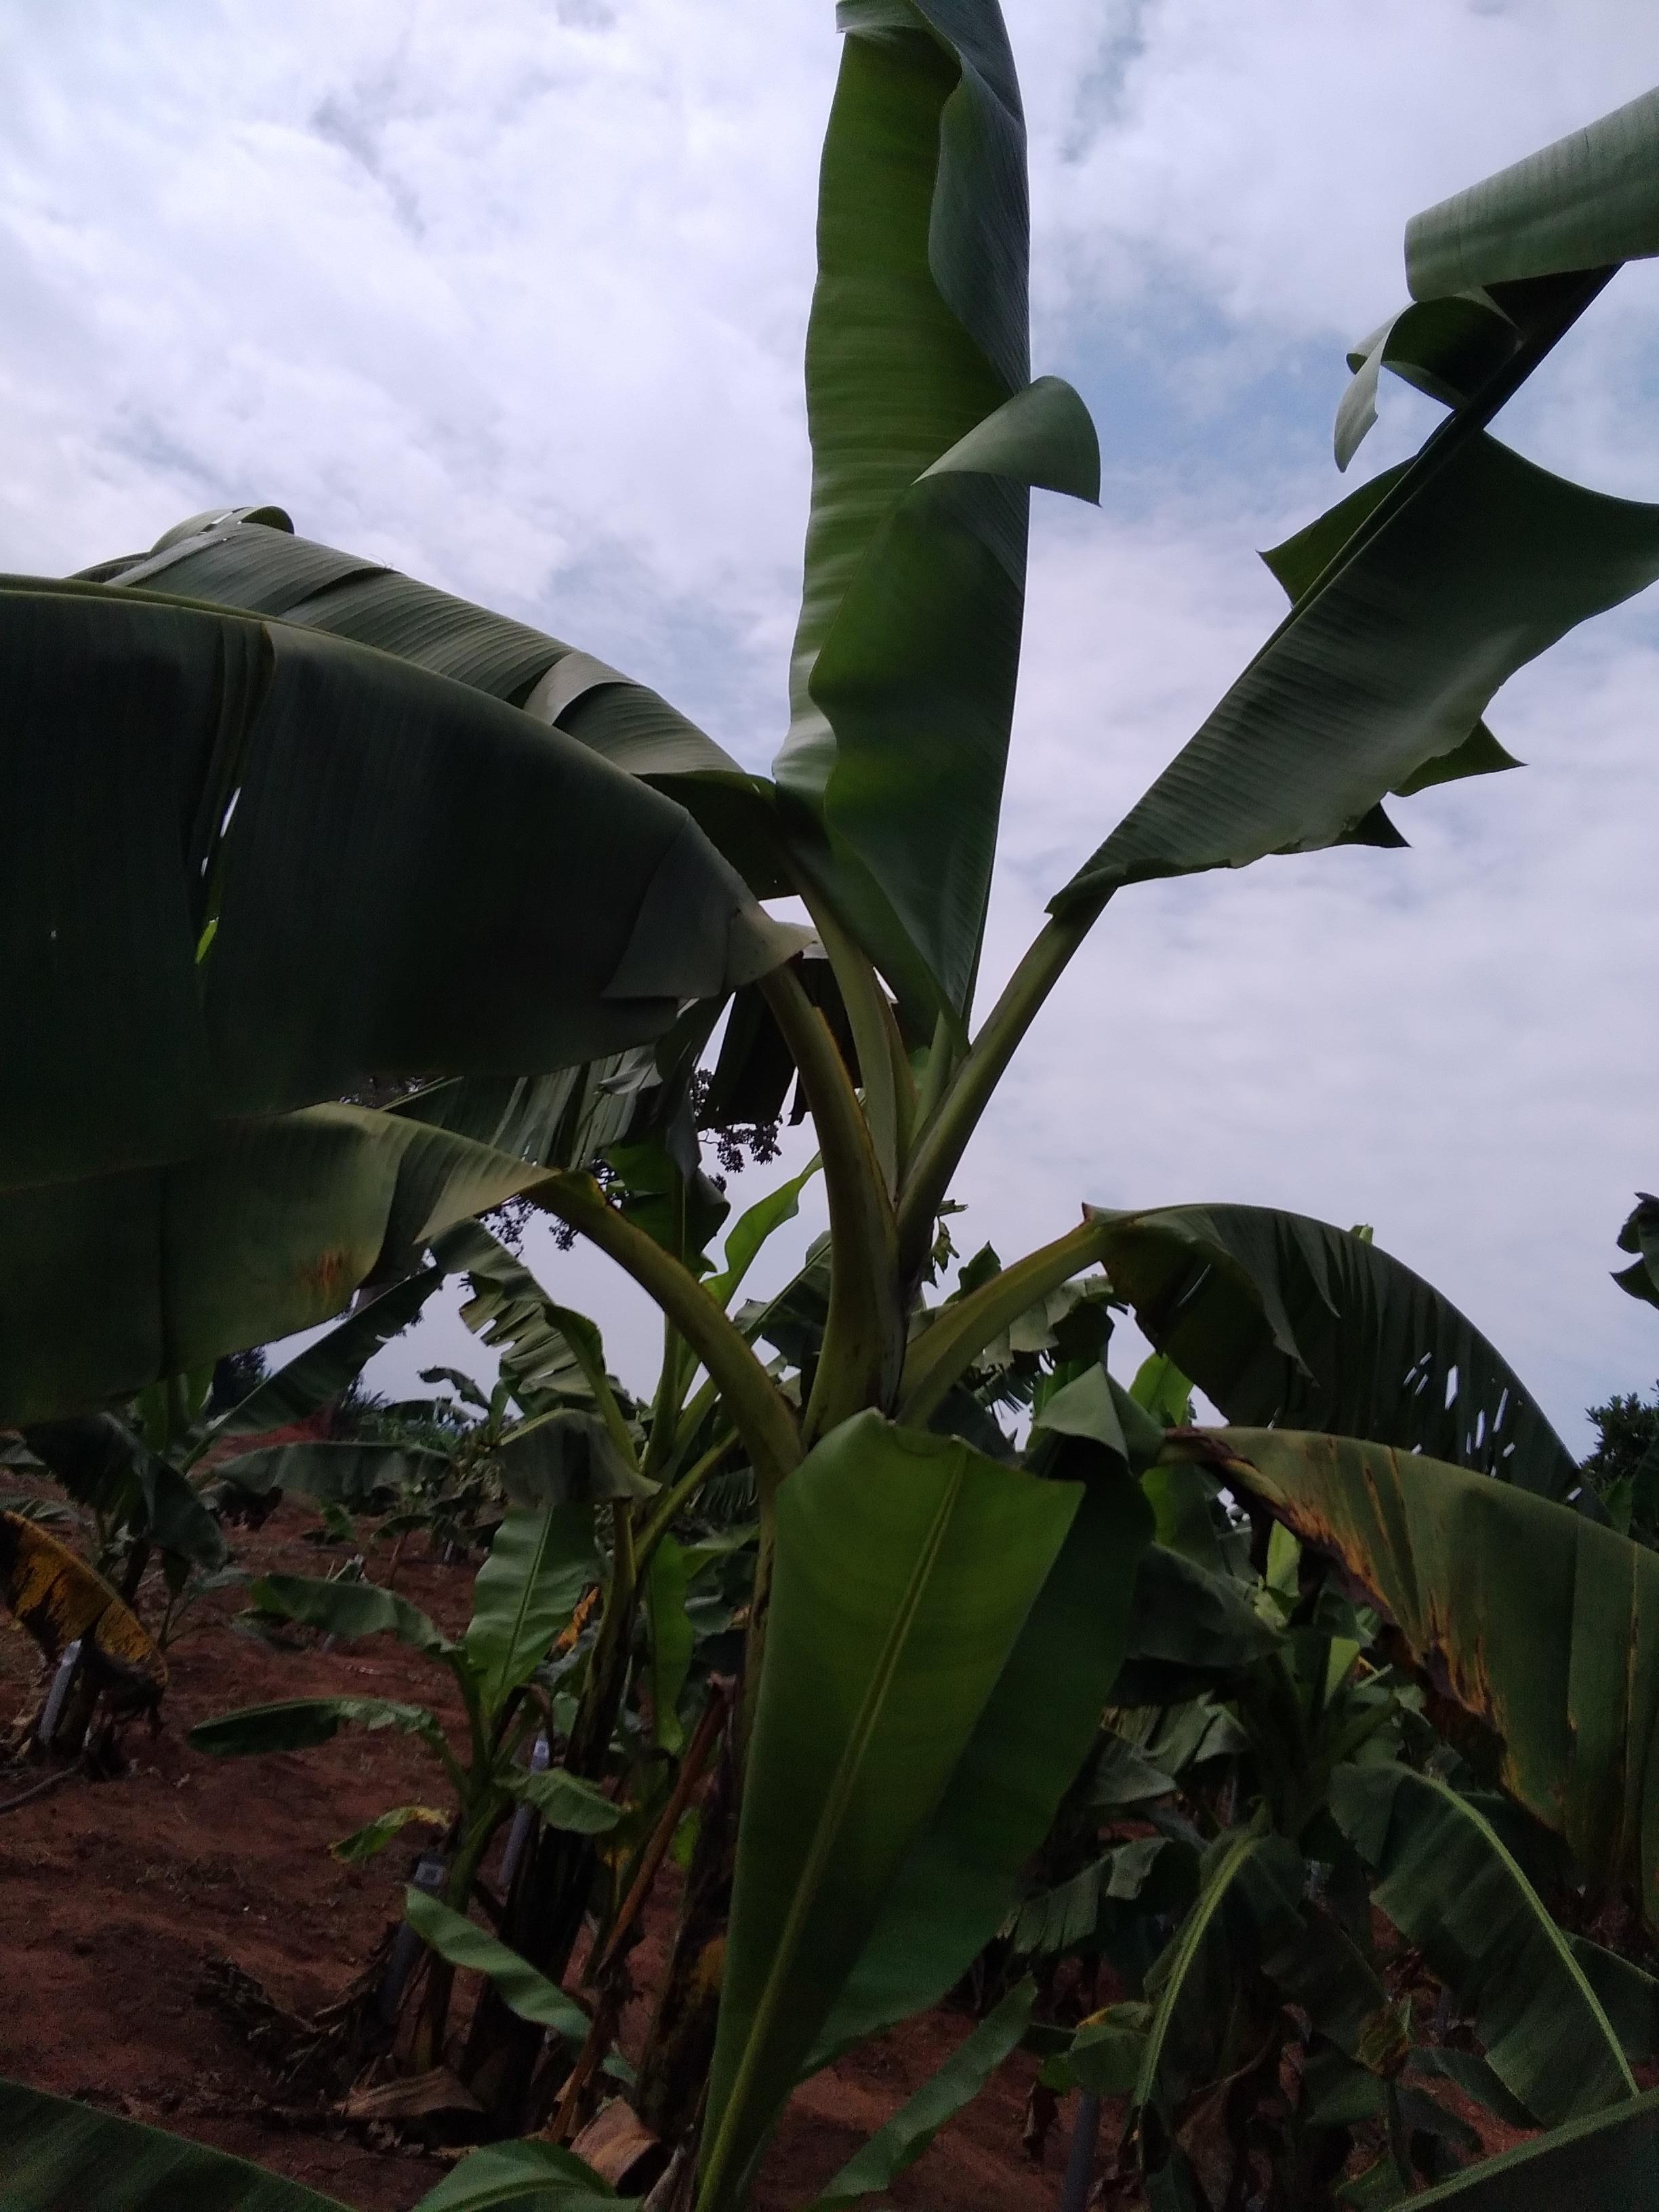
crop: banana
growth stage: vegetative
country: Uganda
